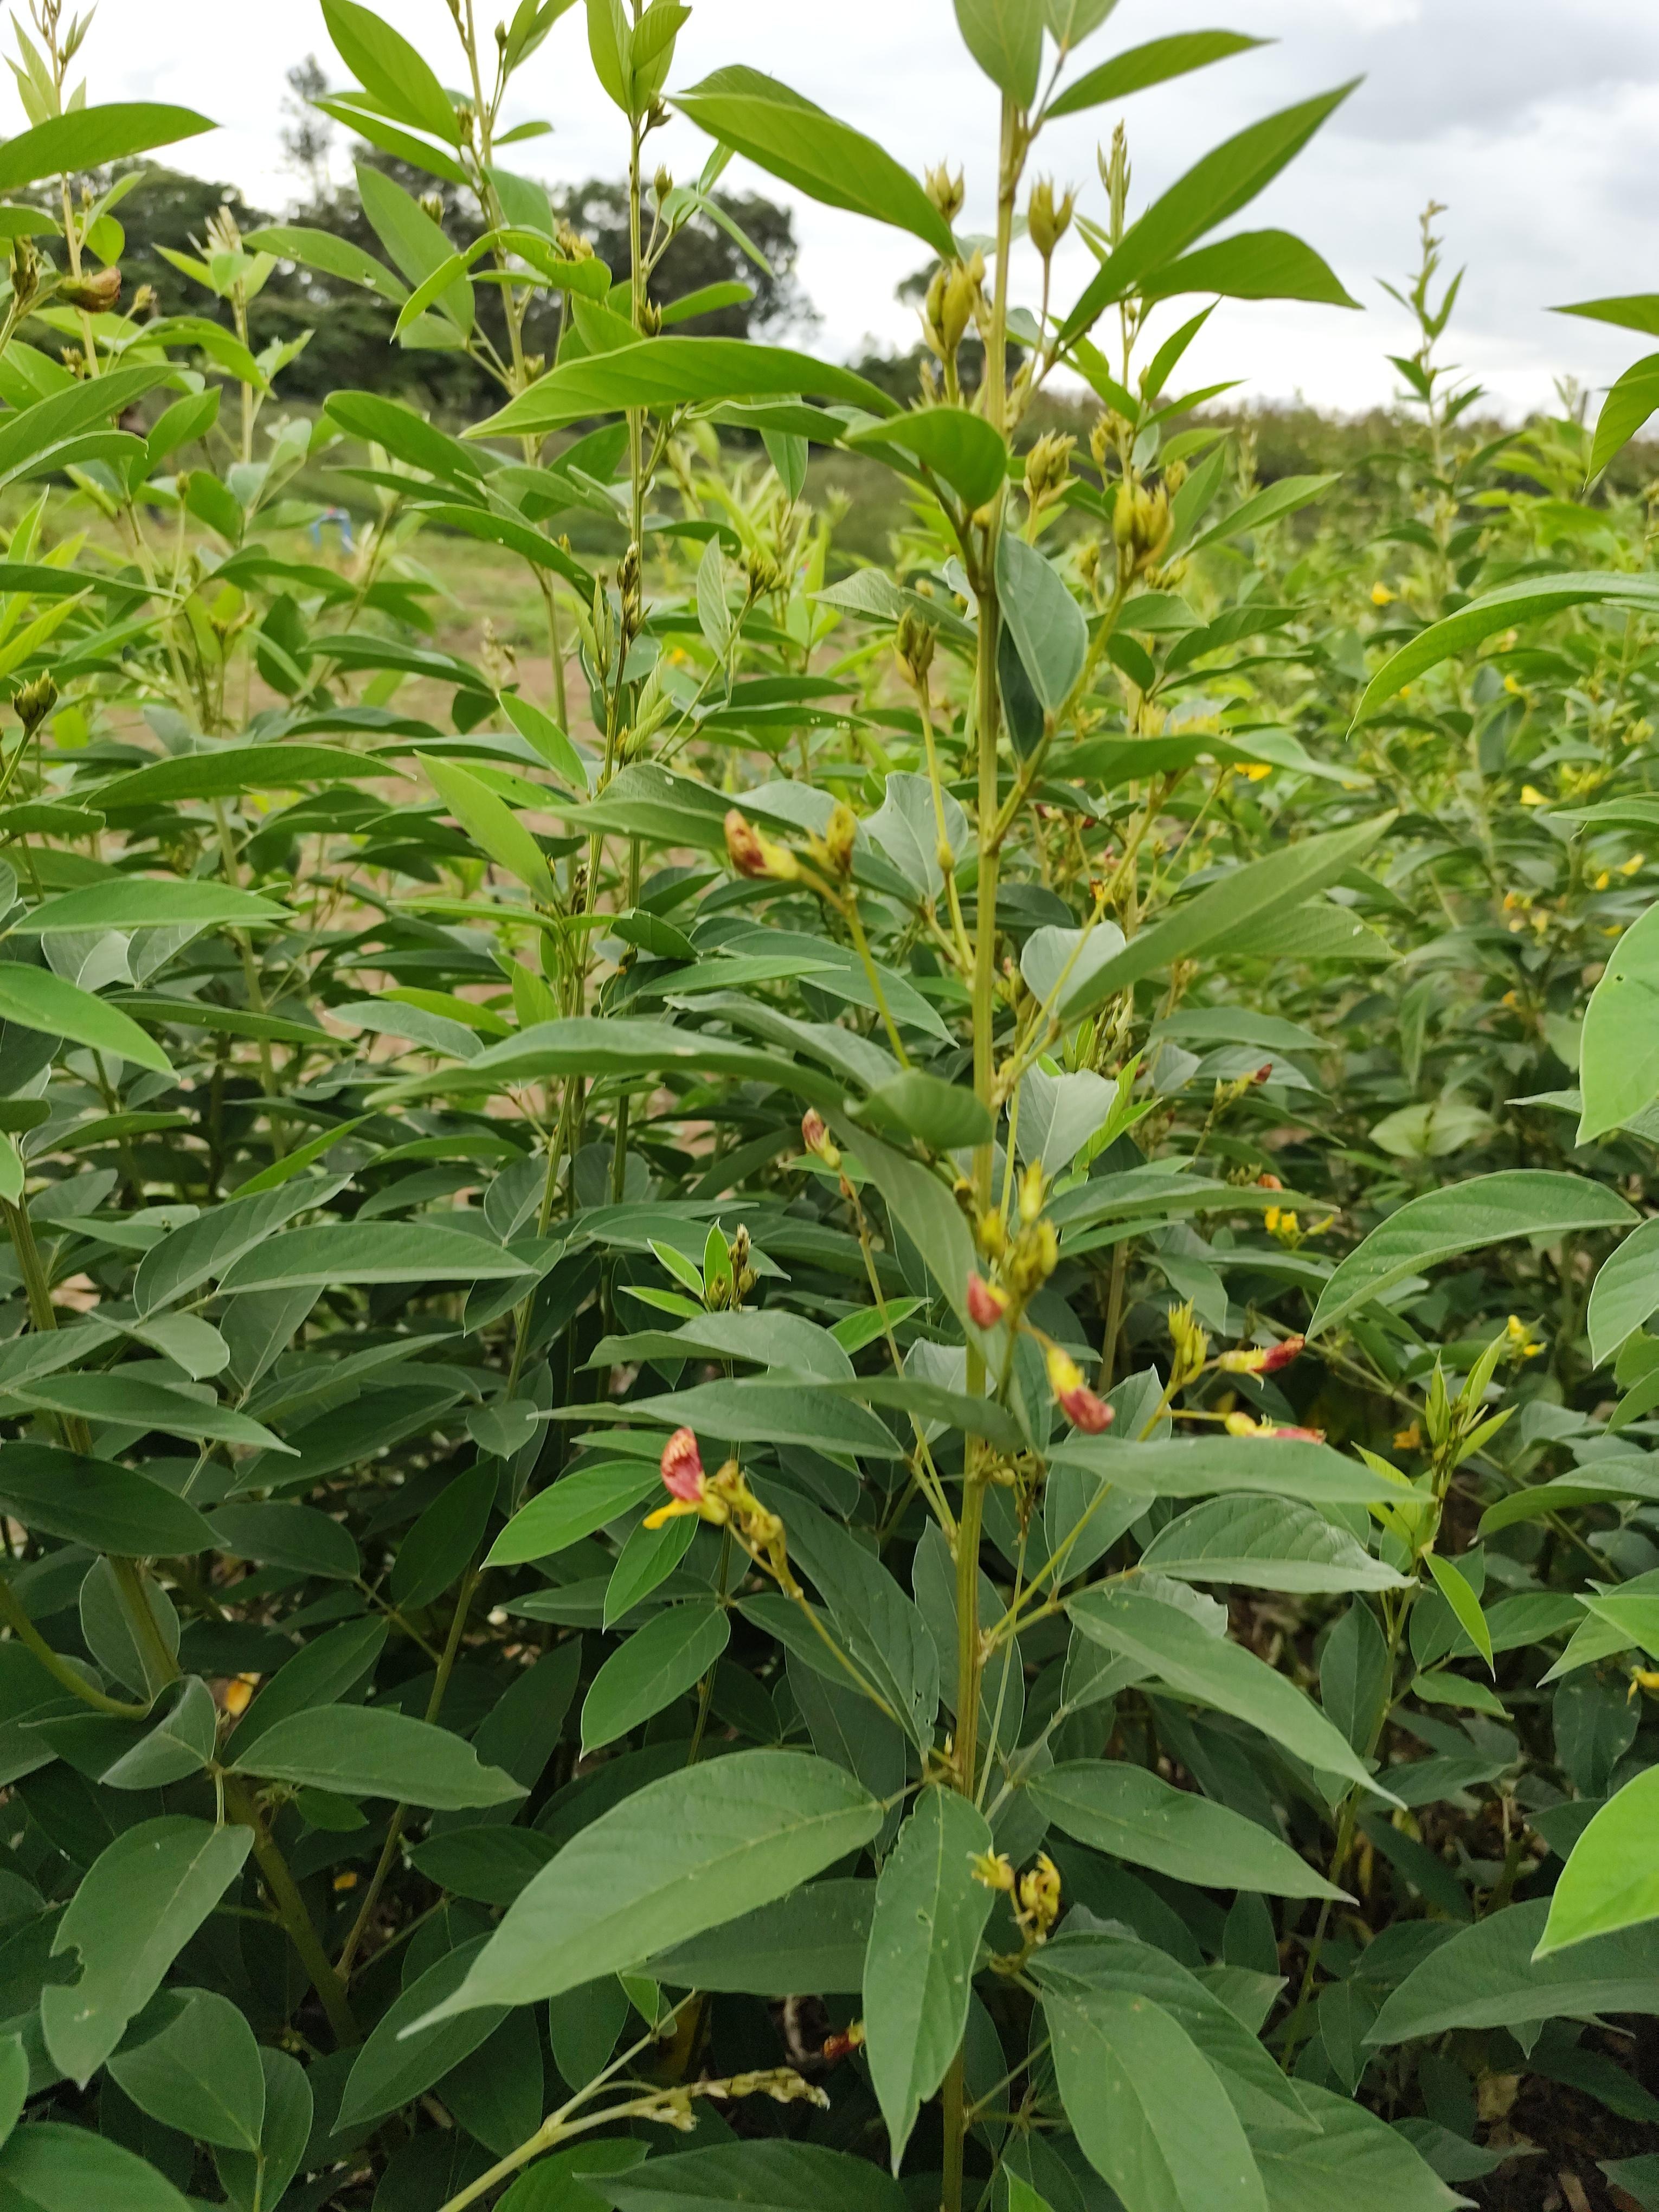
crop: pigeonpea
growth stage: flowering
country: Tanzania
